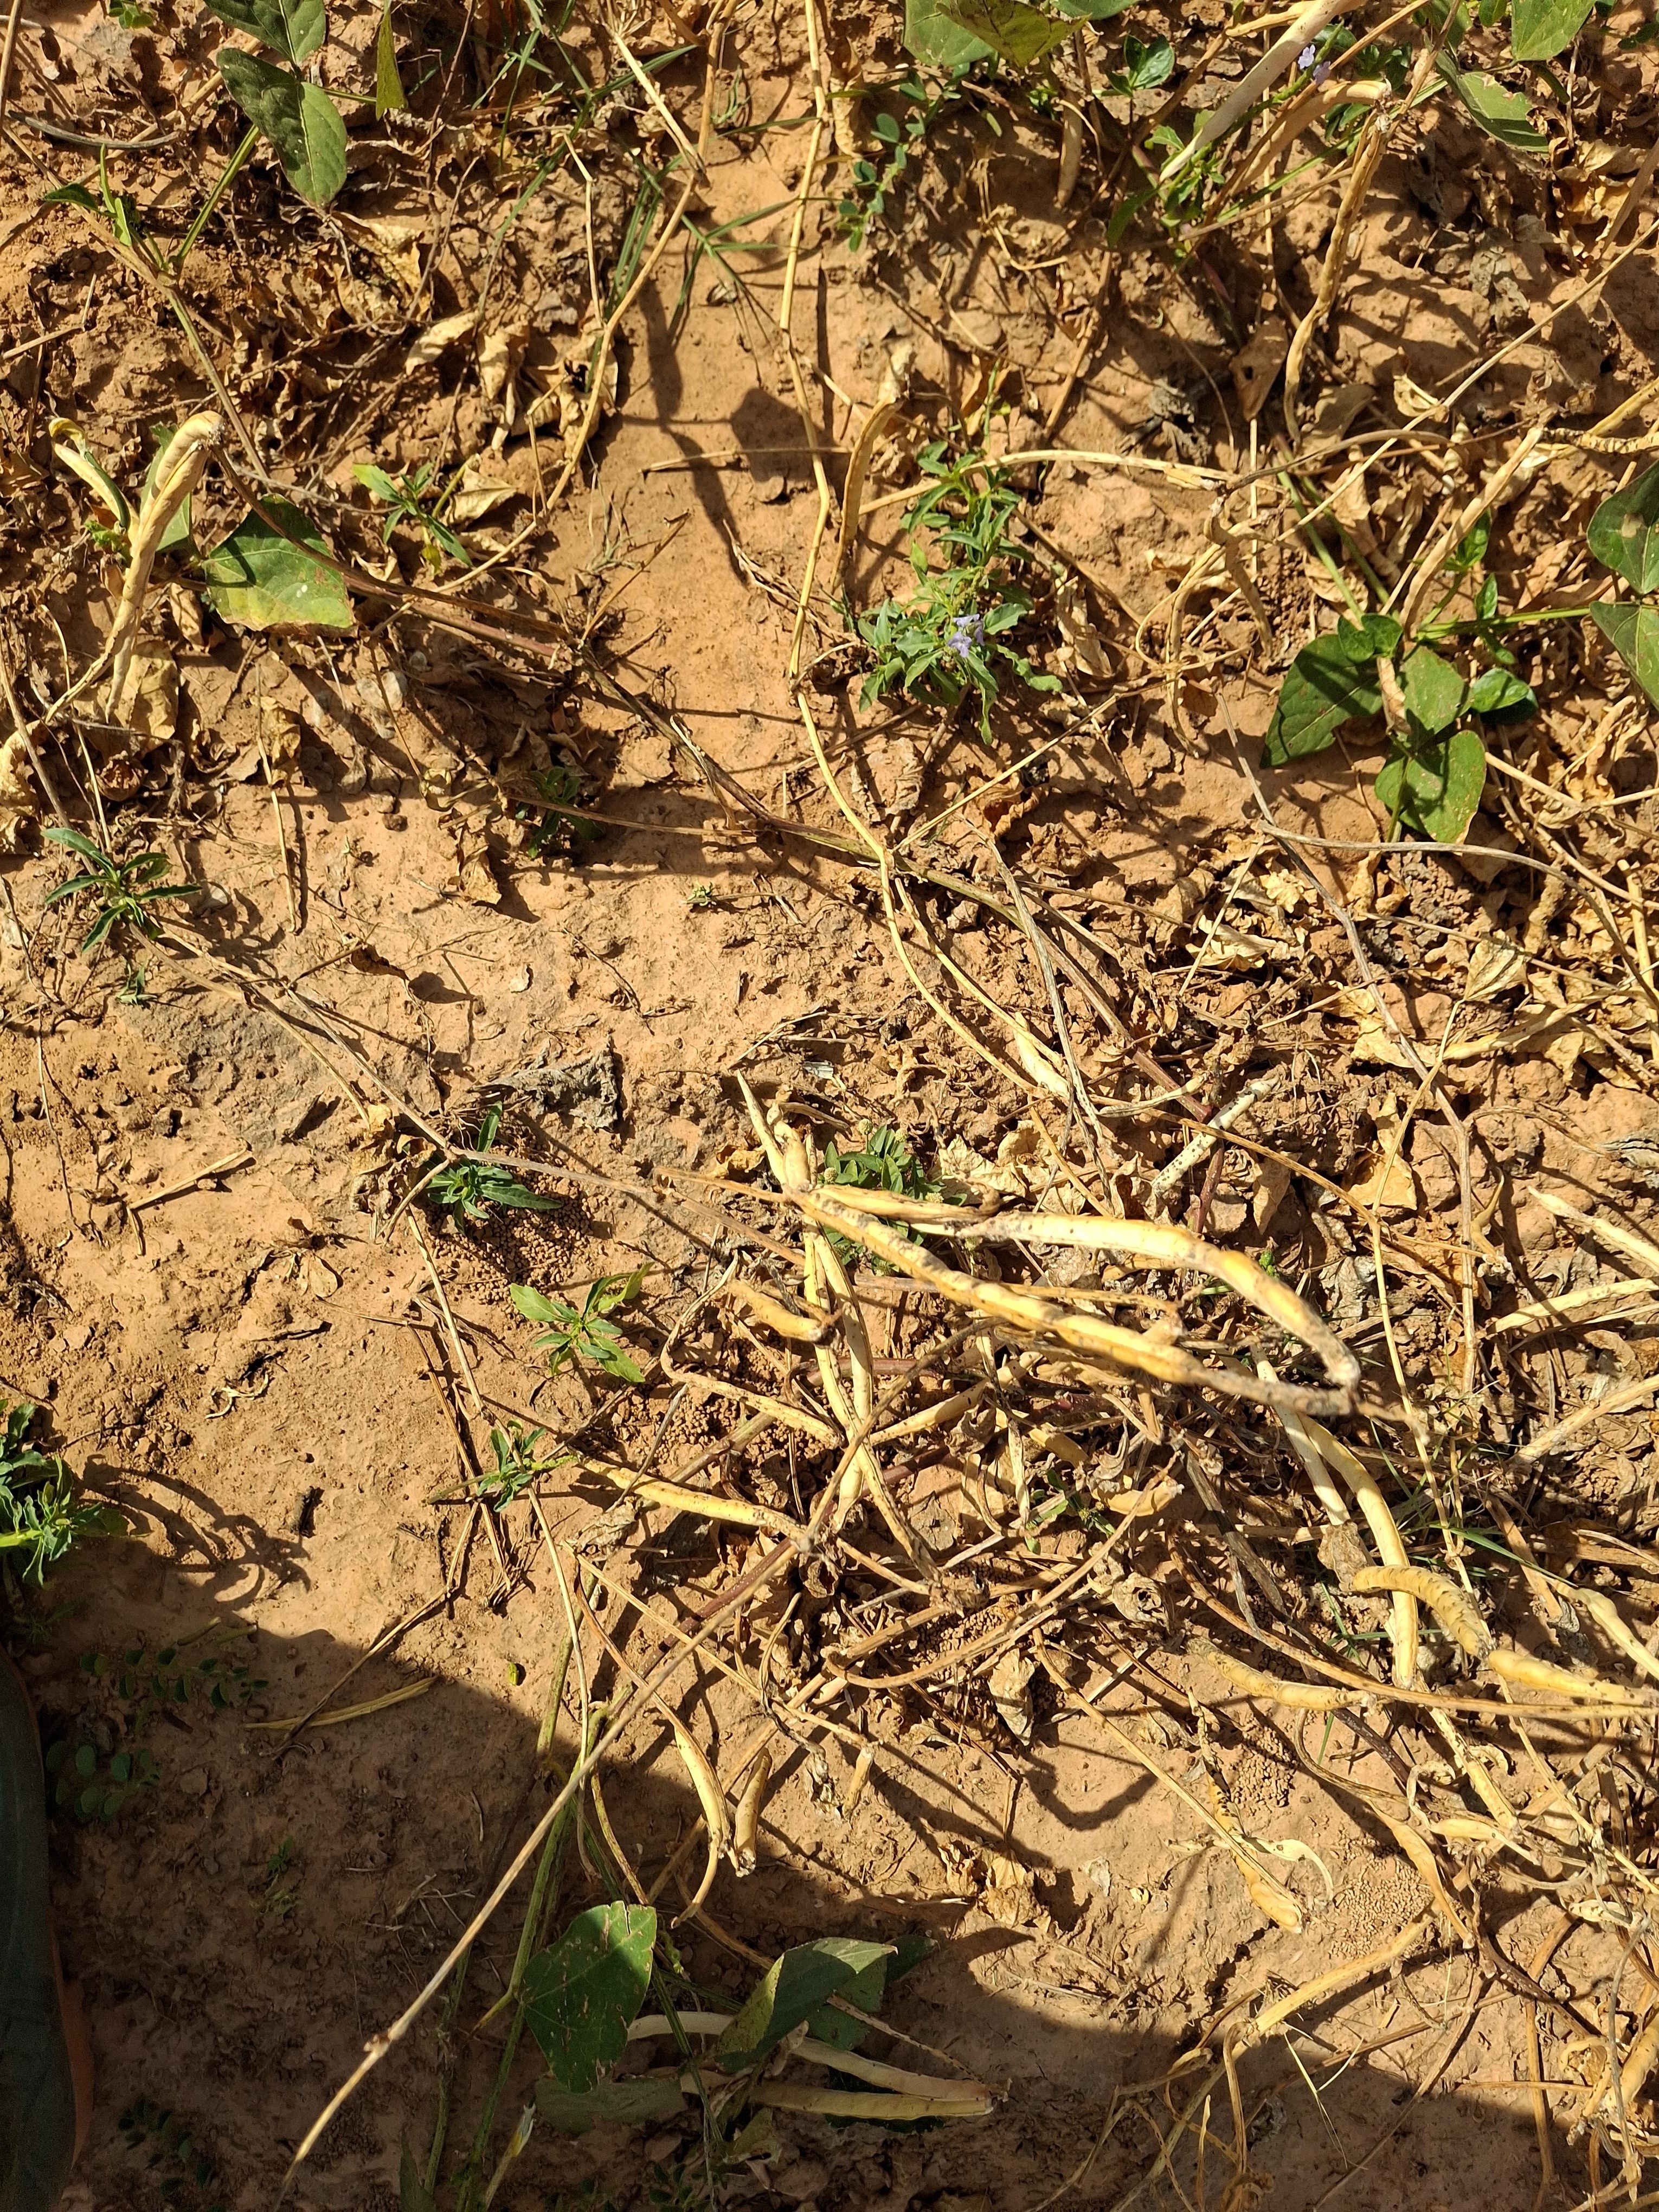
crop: cowpea
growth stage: maturity
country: Nigeria
